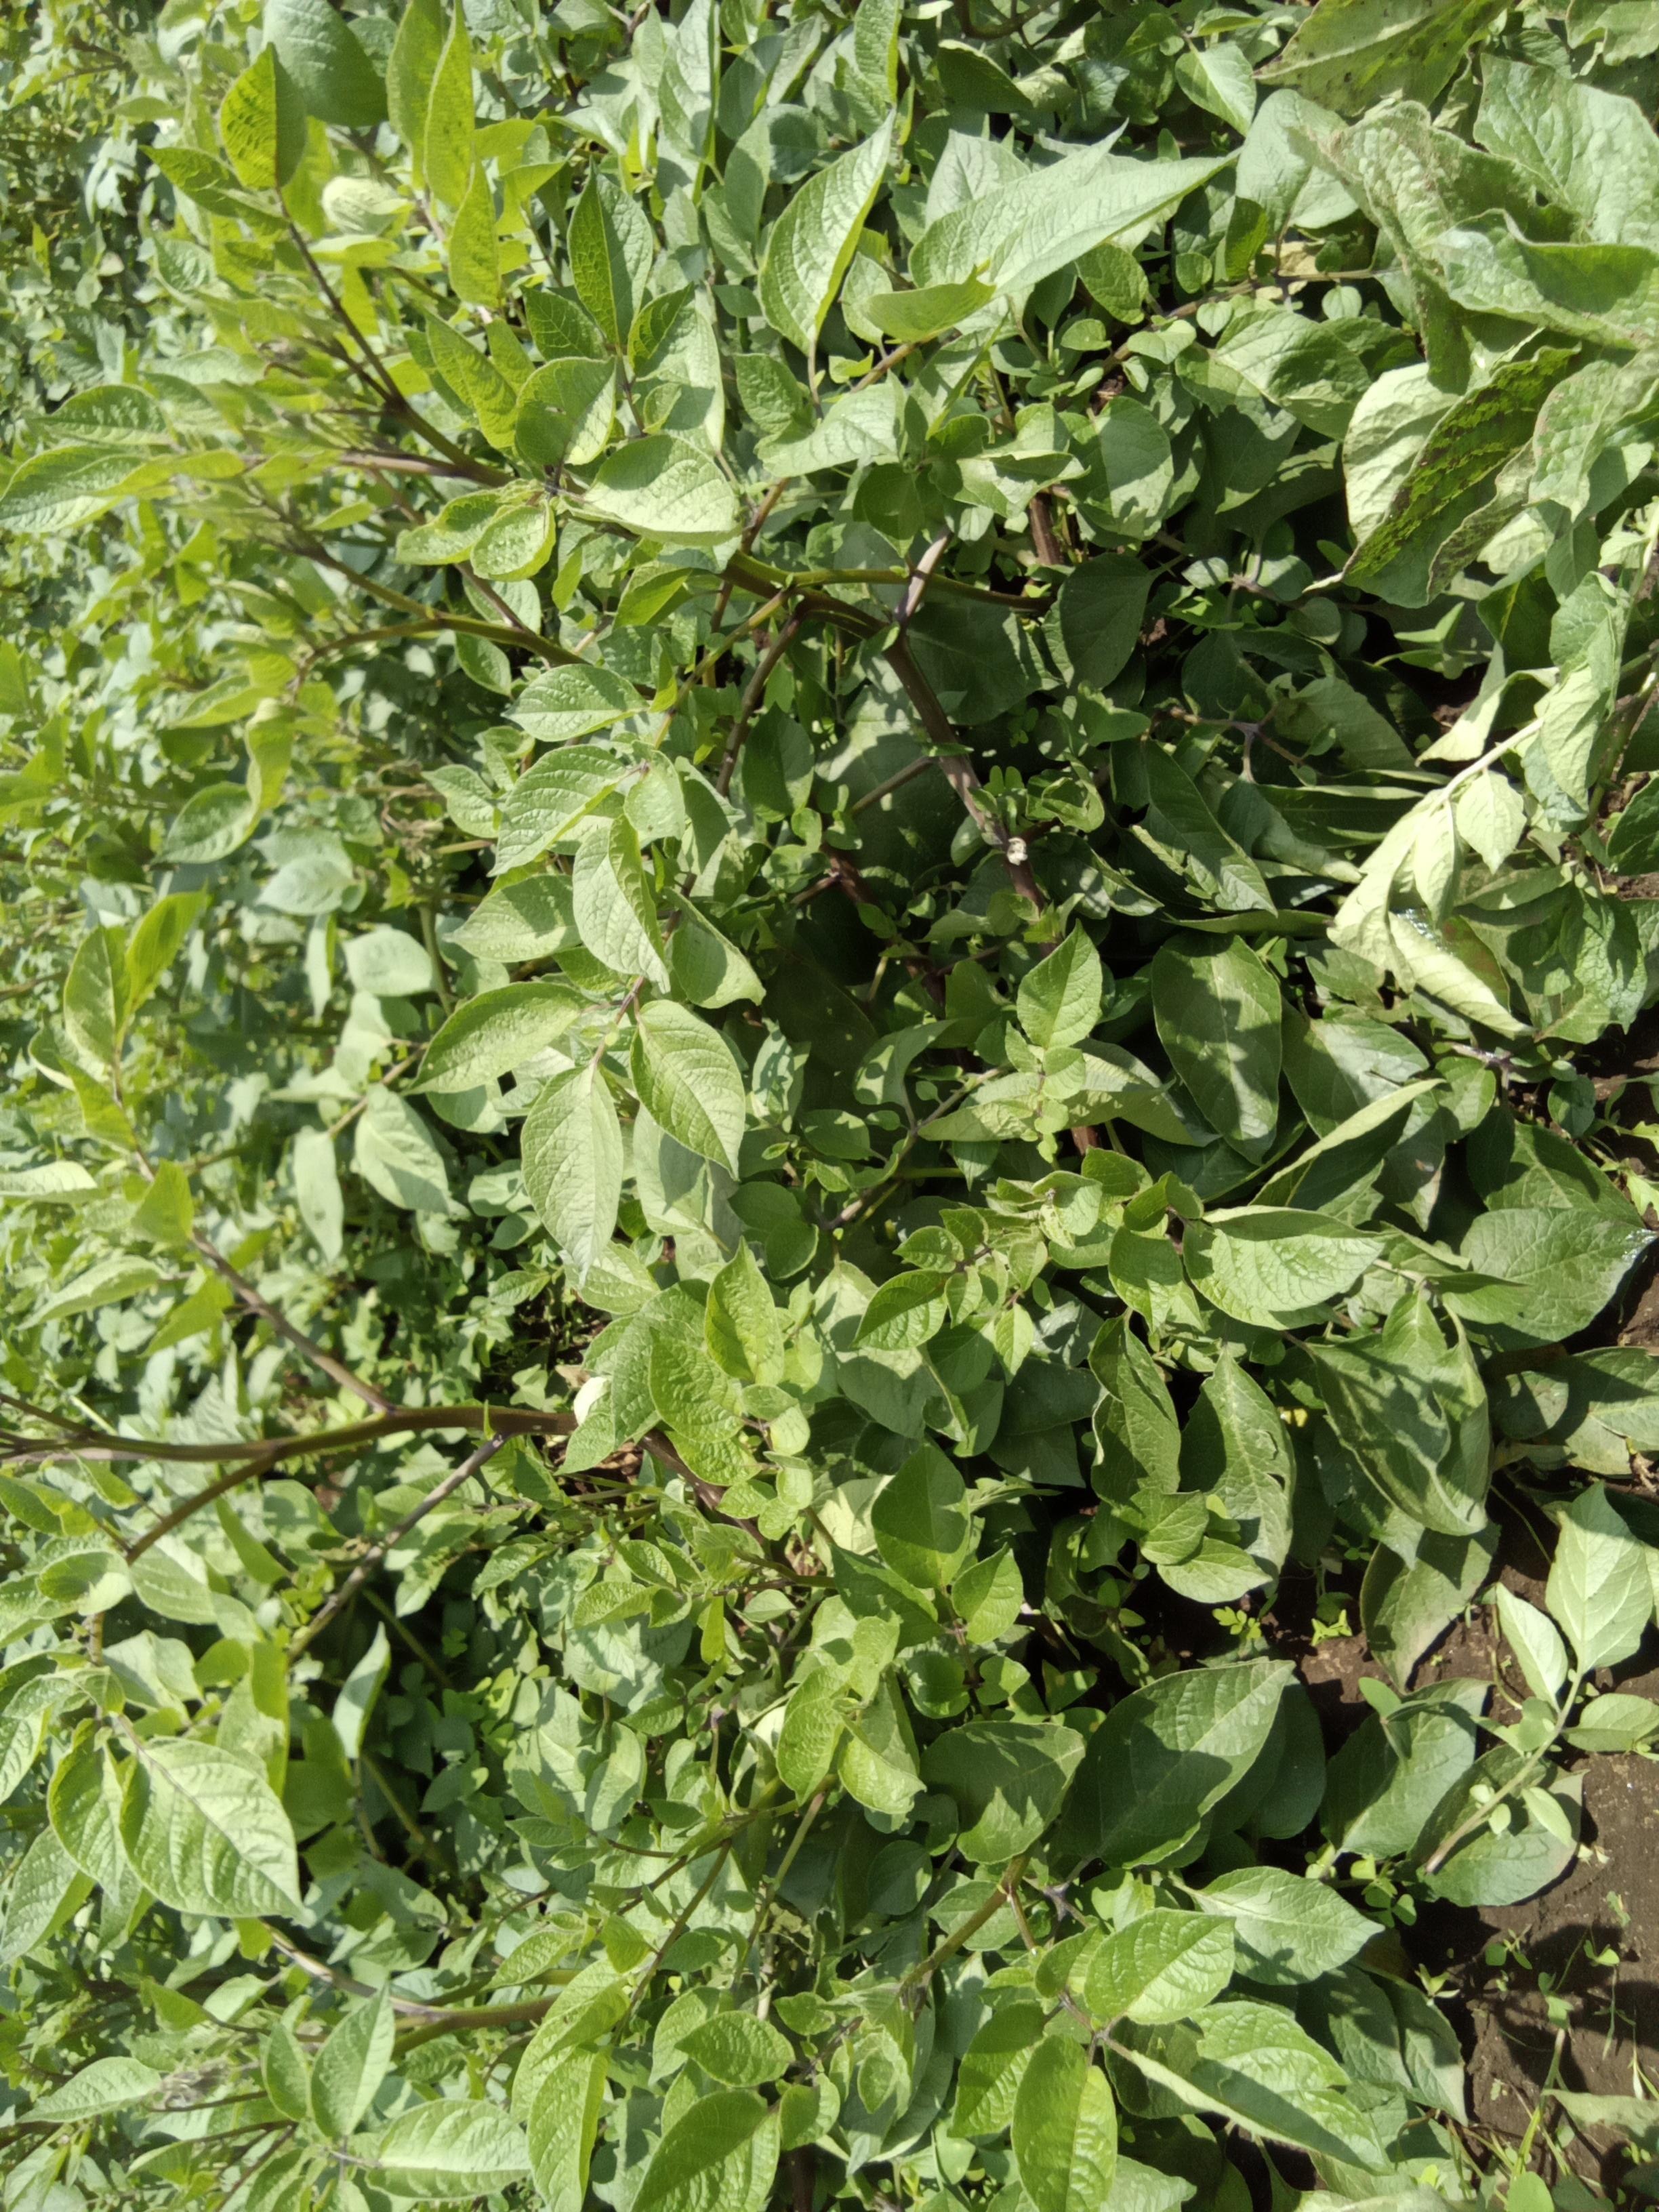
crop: potato
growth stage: vegetative
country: Kenya
